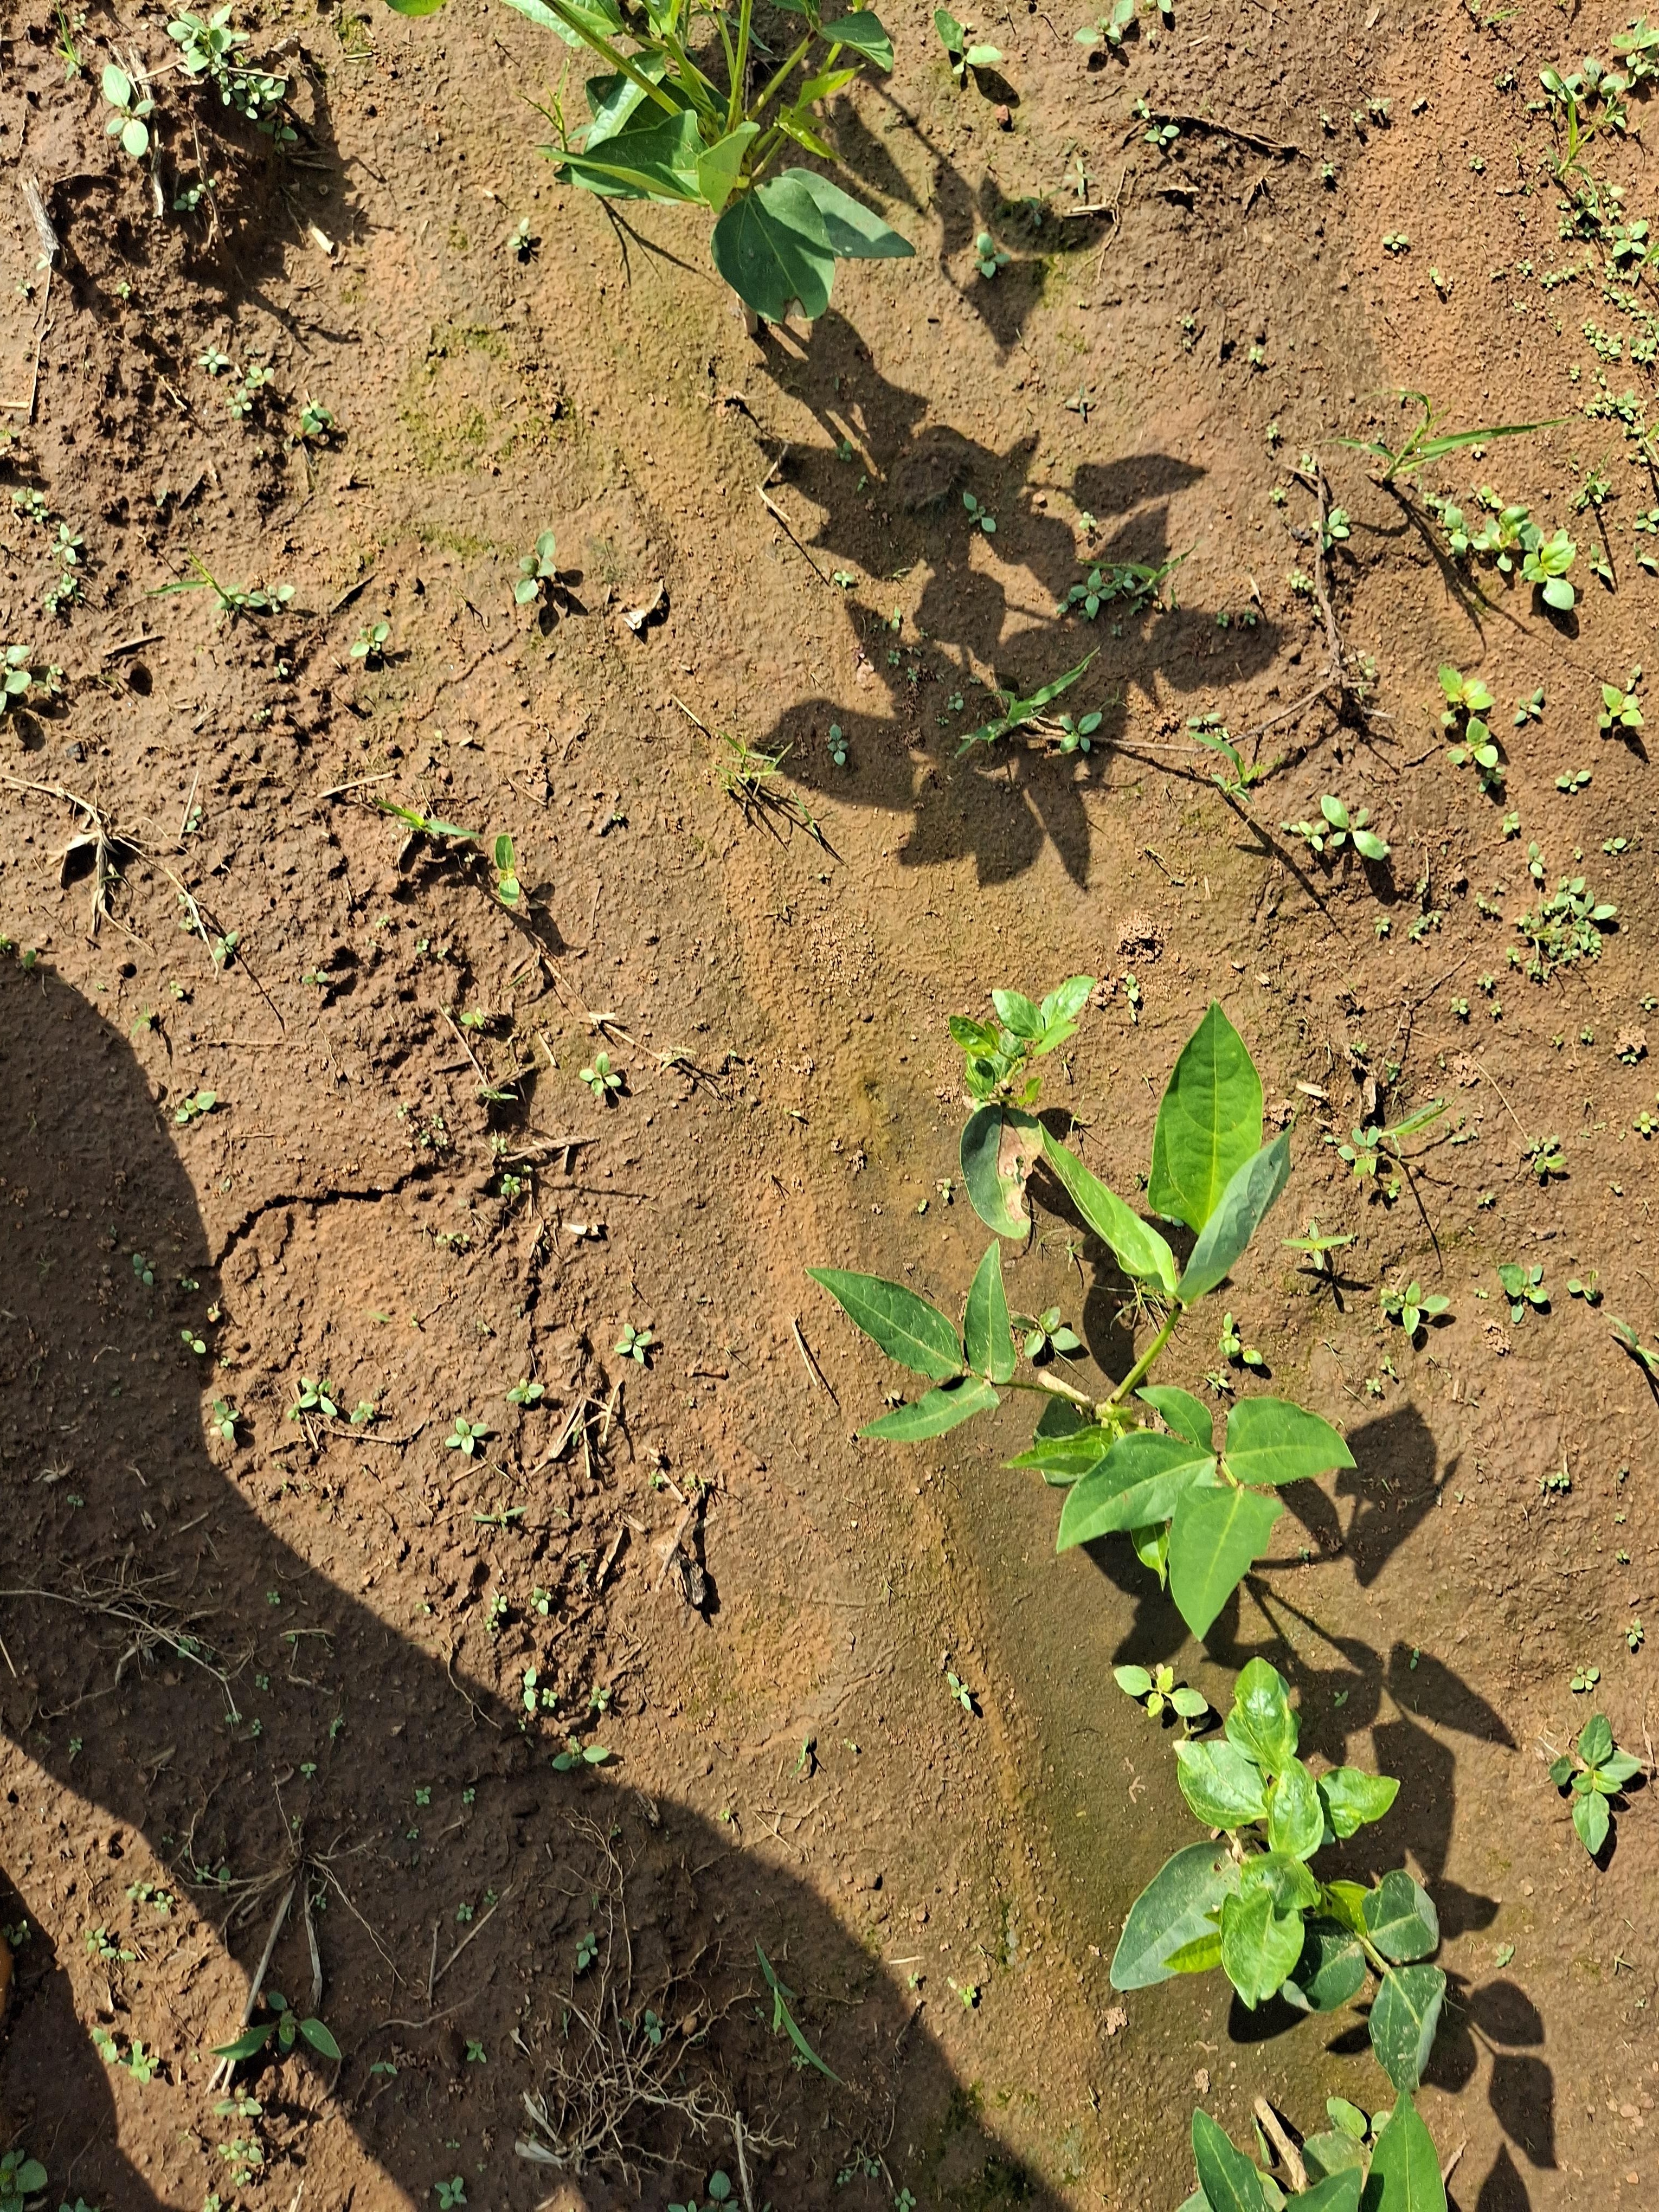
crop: cowpea
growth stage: sprouting emergence
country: Nigeria
